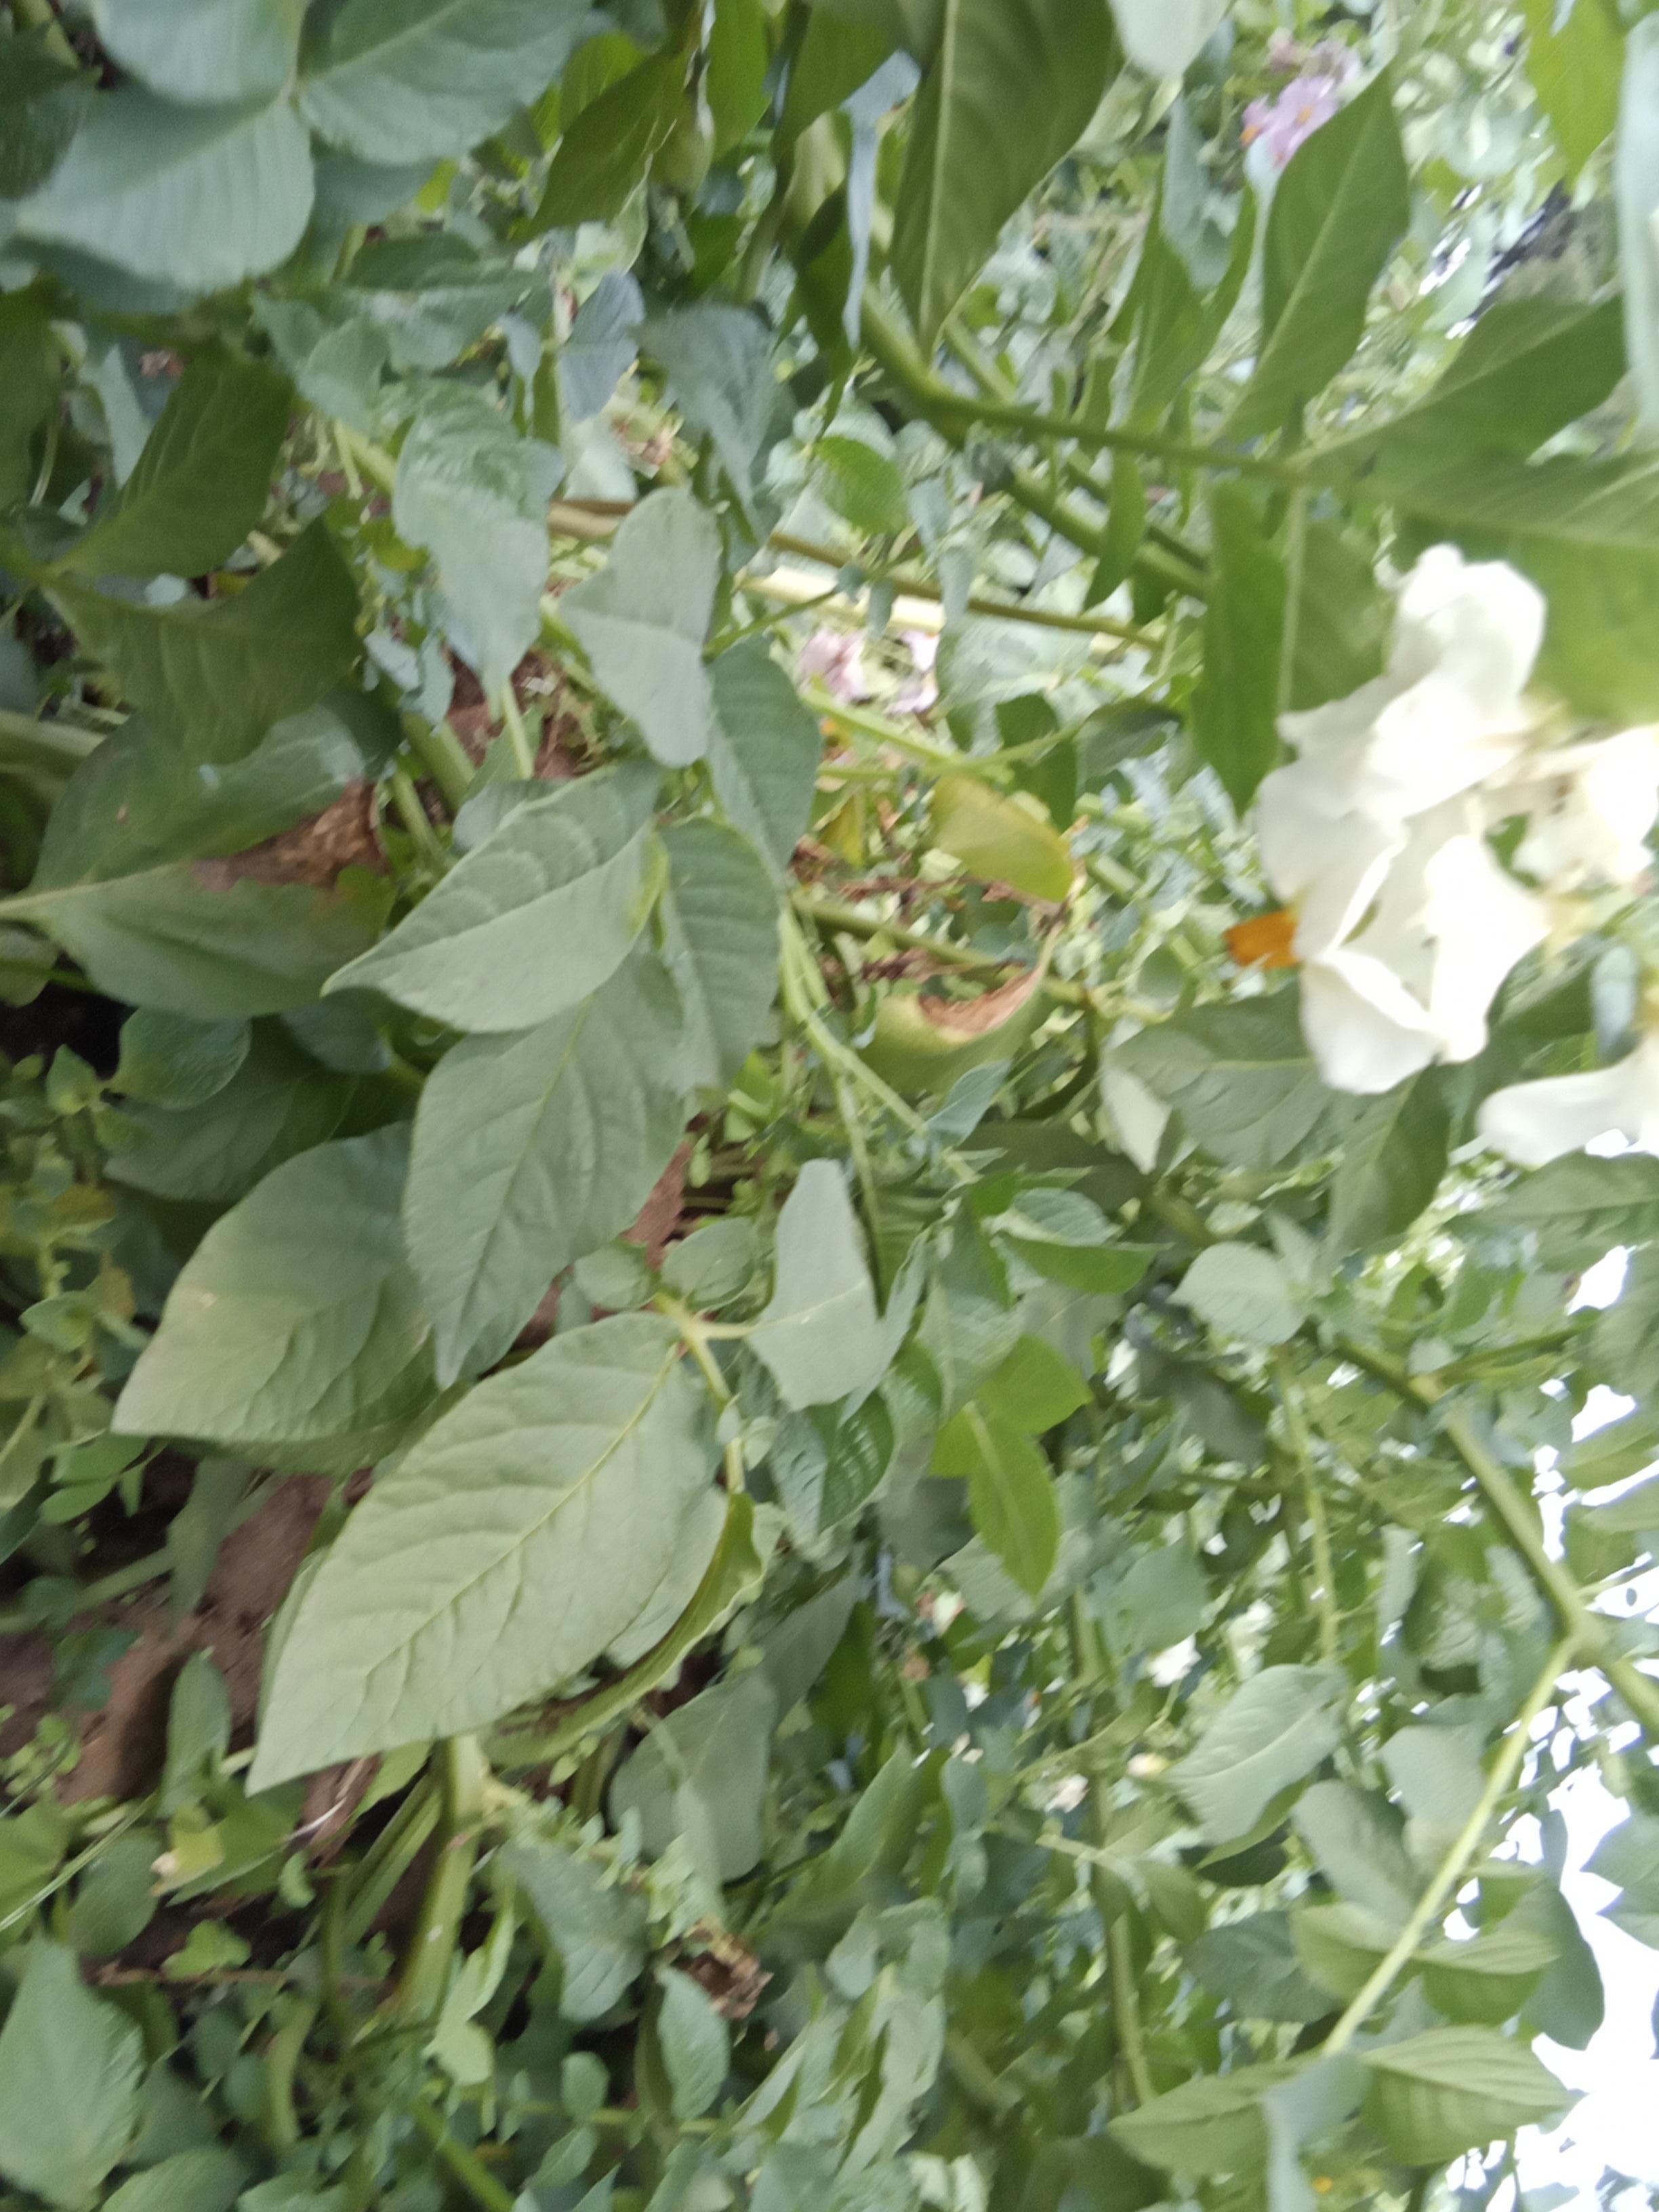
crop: potato
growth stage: flowering
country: Kenya
